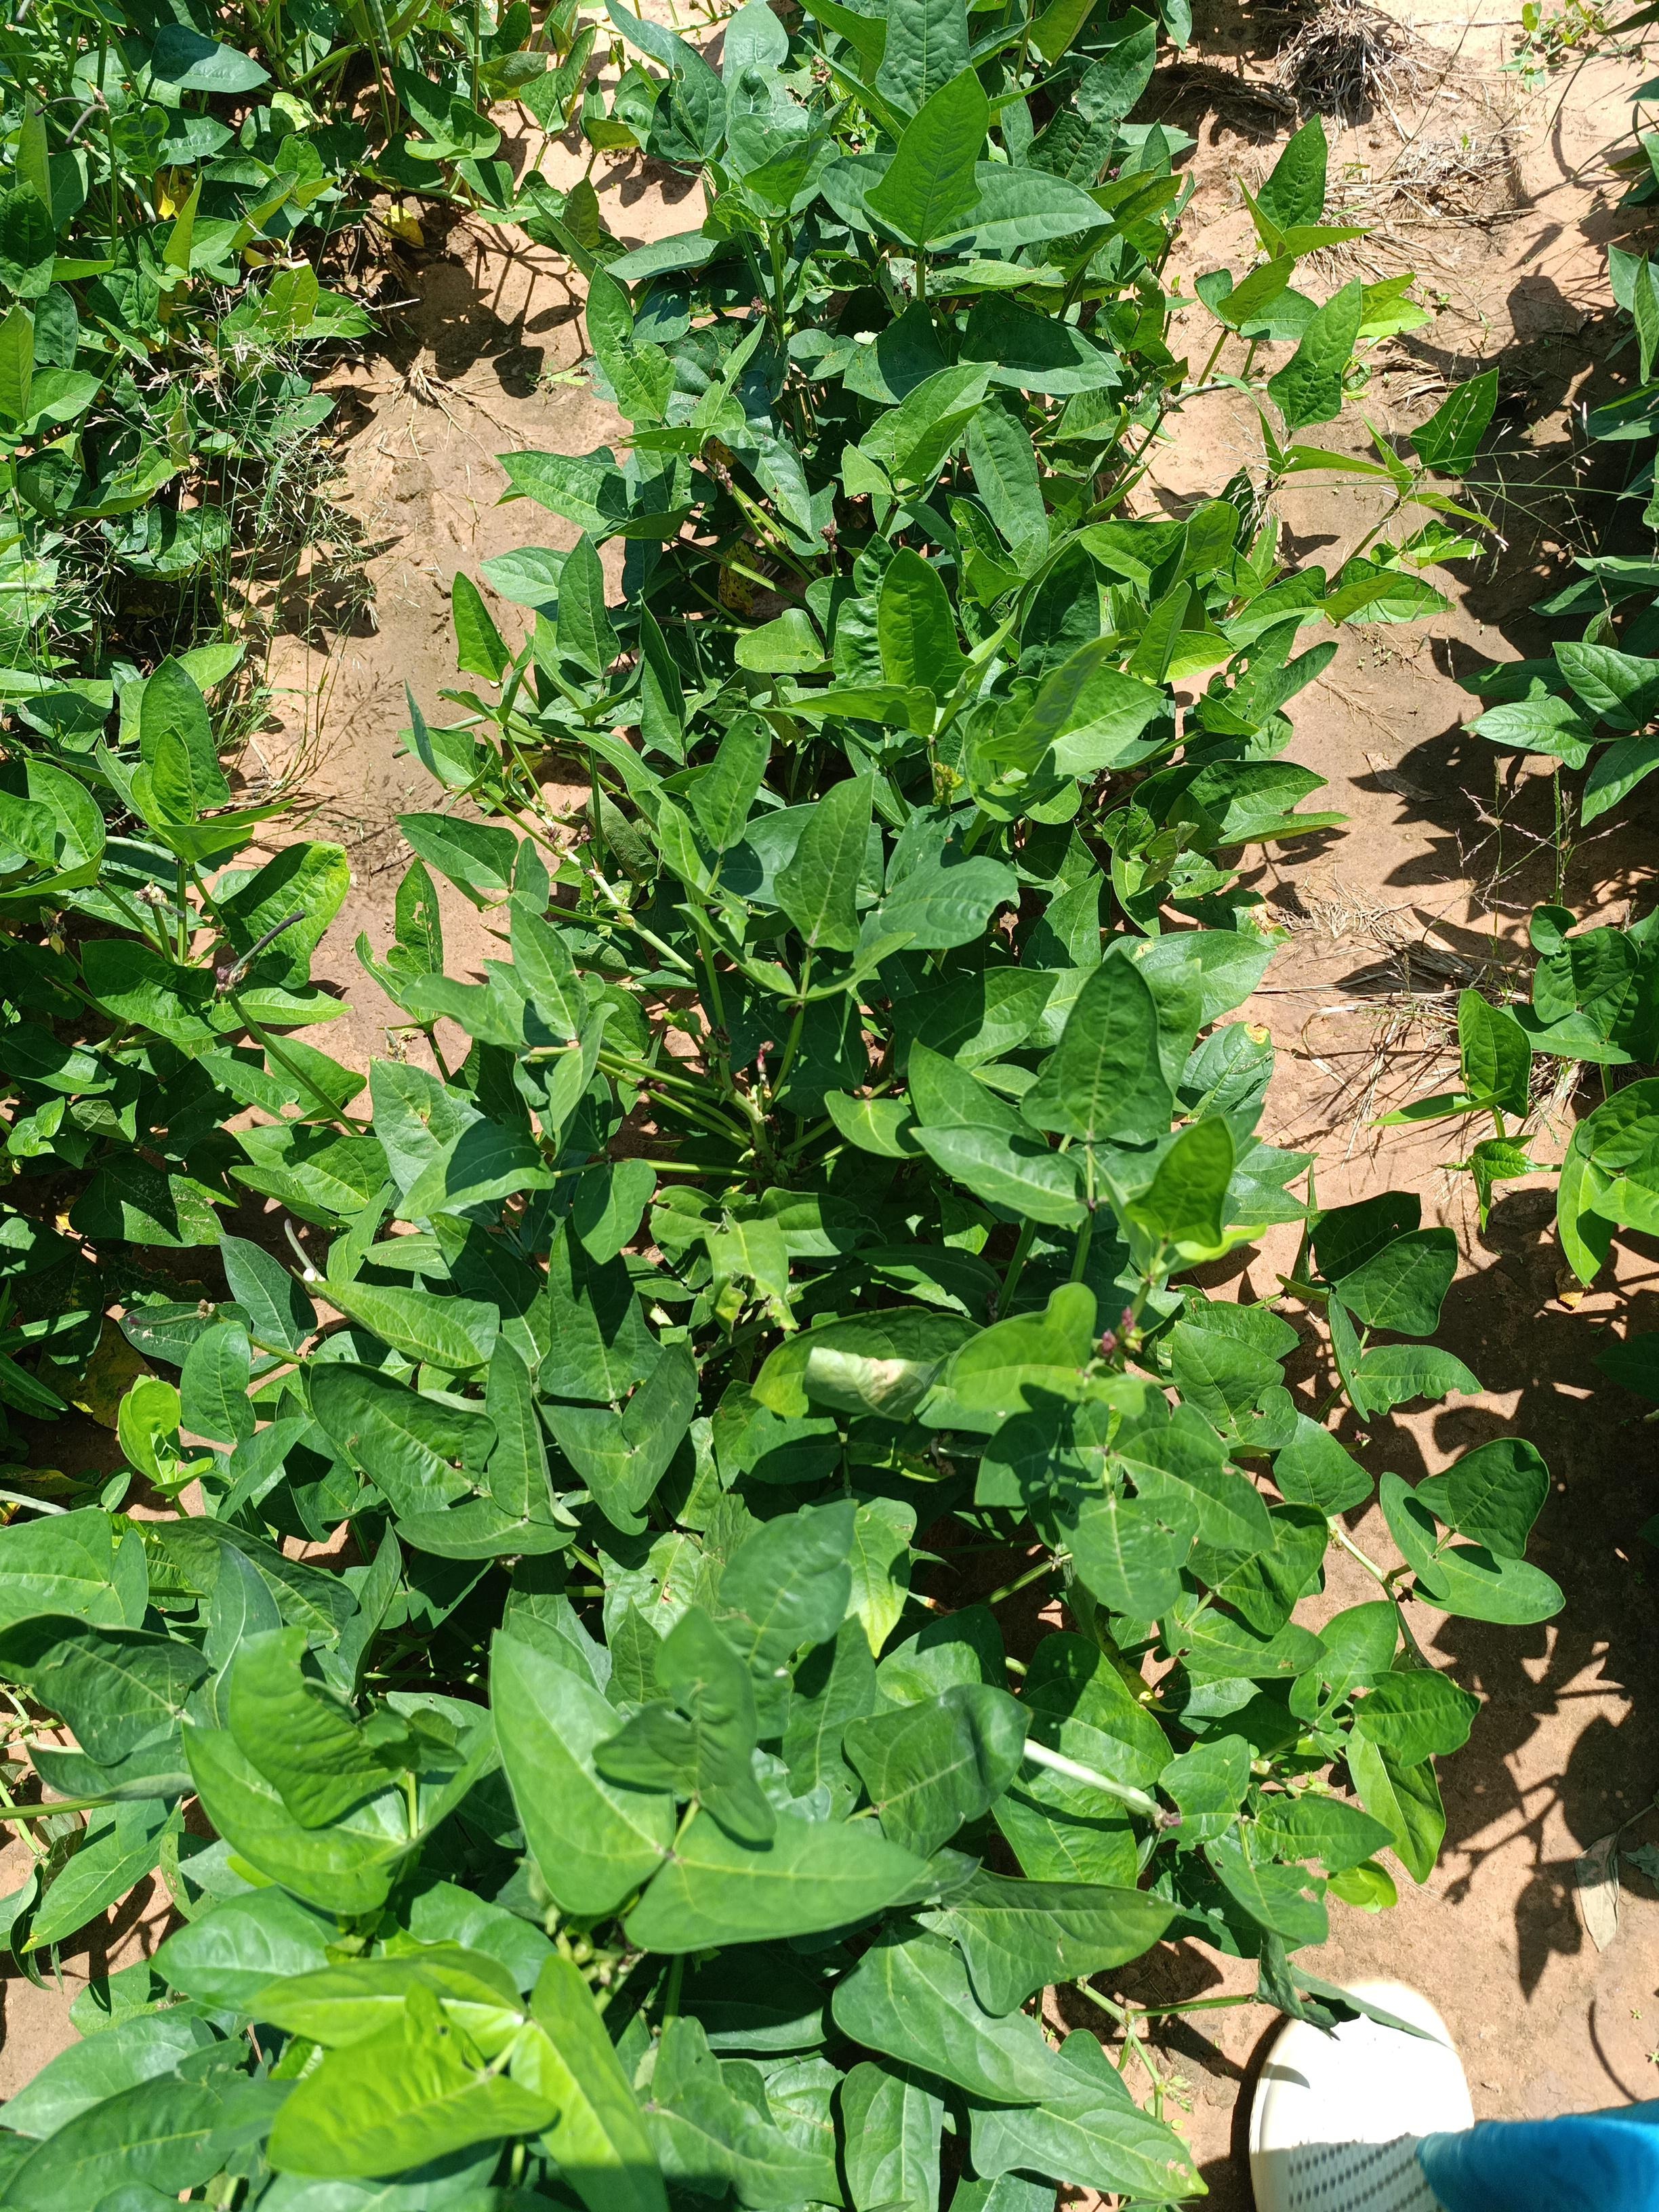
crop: cowpea
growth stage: development pod
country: Nigeria
